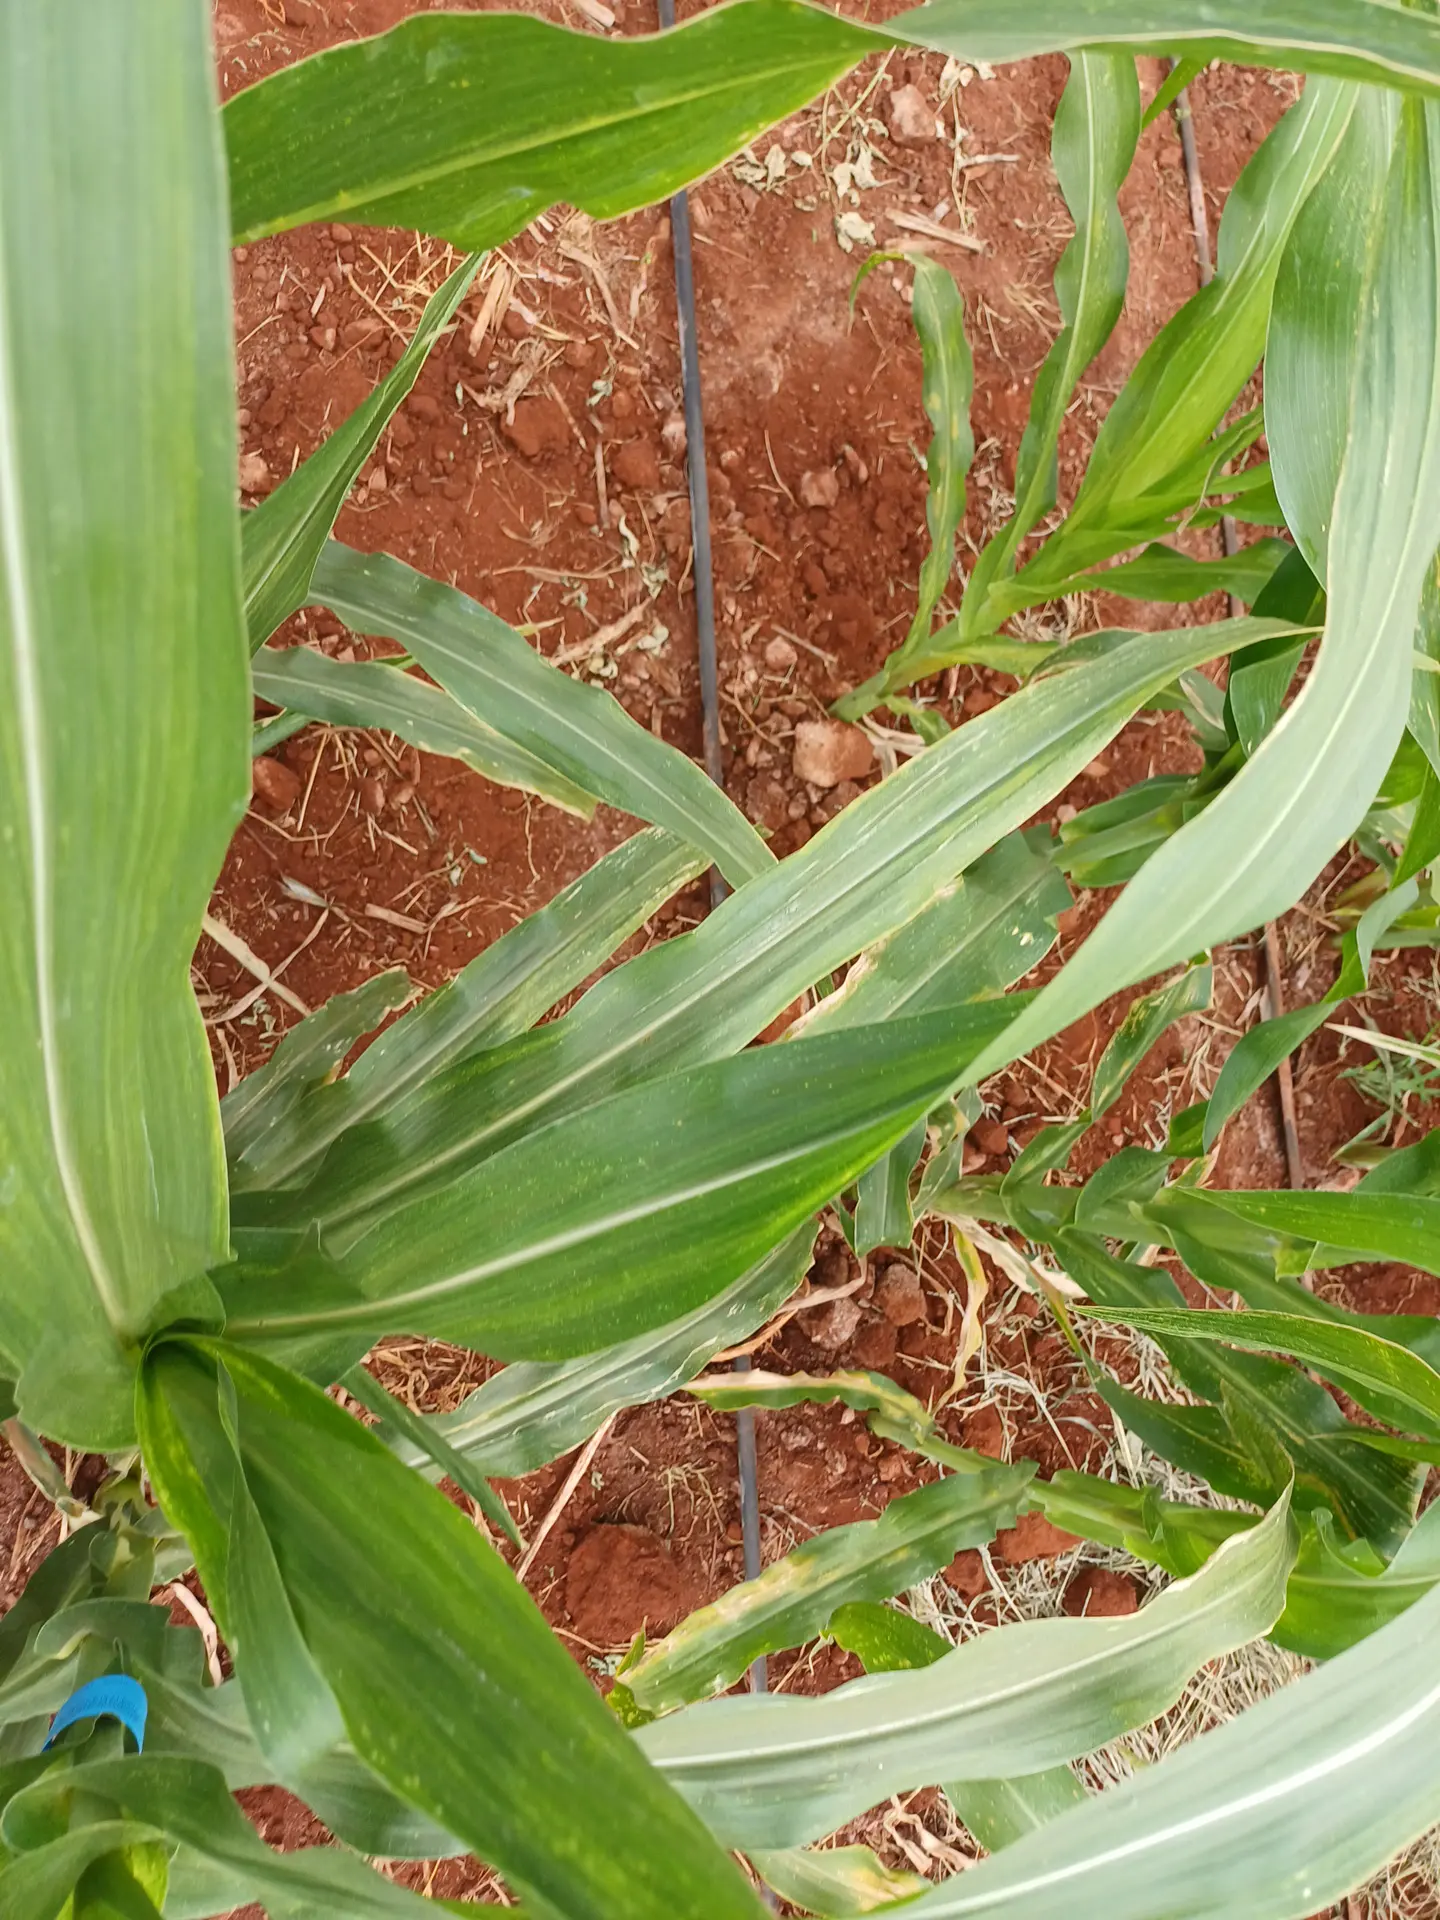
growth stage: vegetative
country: Kenya
